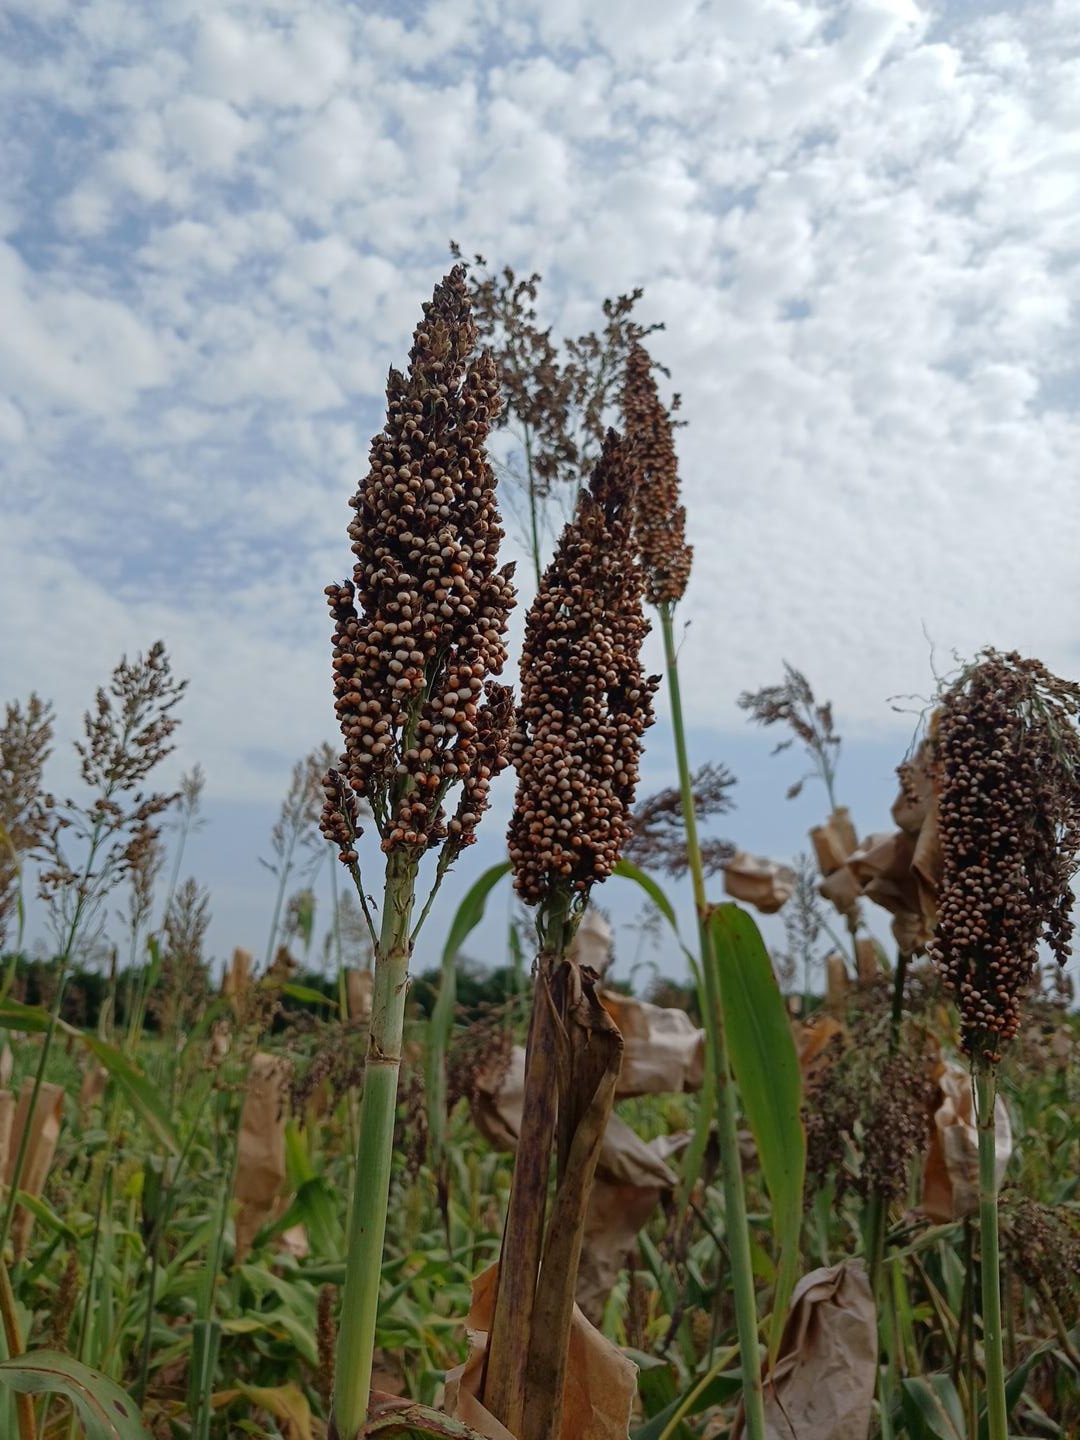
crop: sorghum
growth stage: filling grain
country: Senegal
